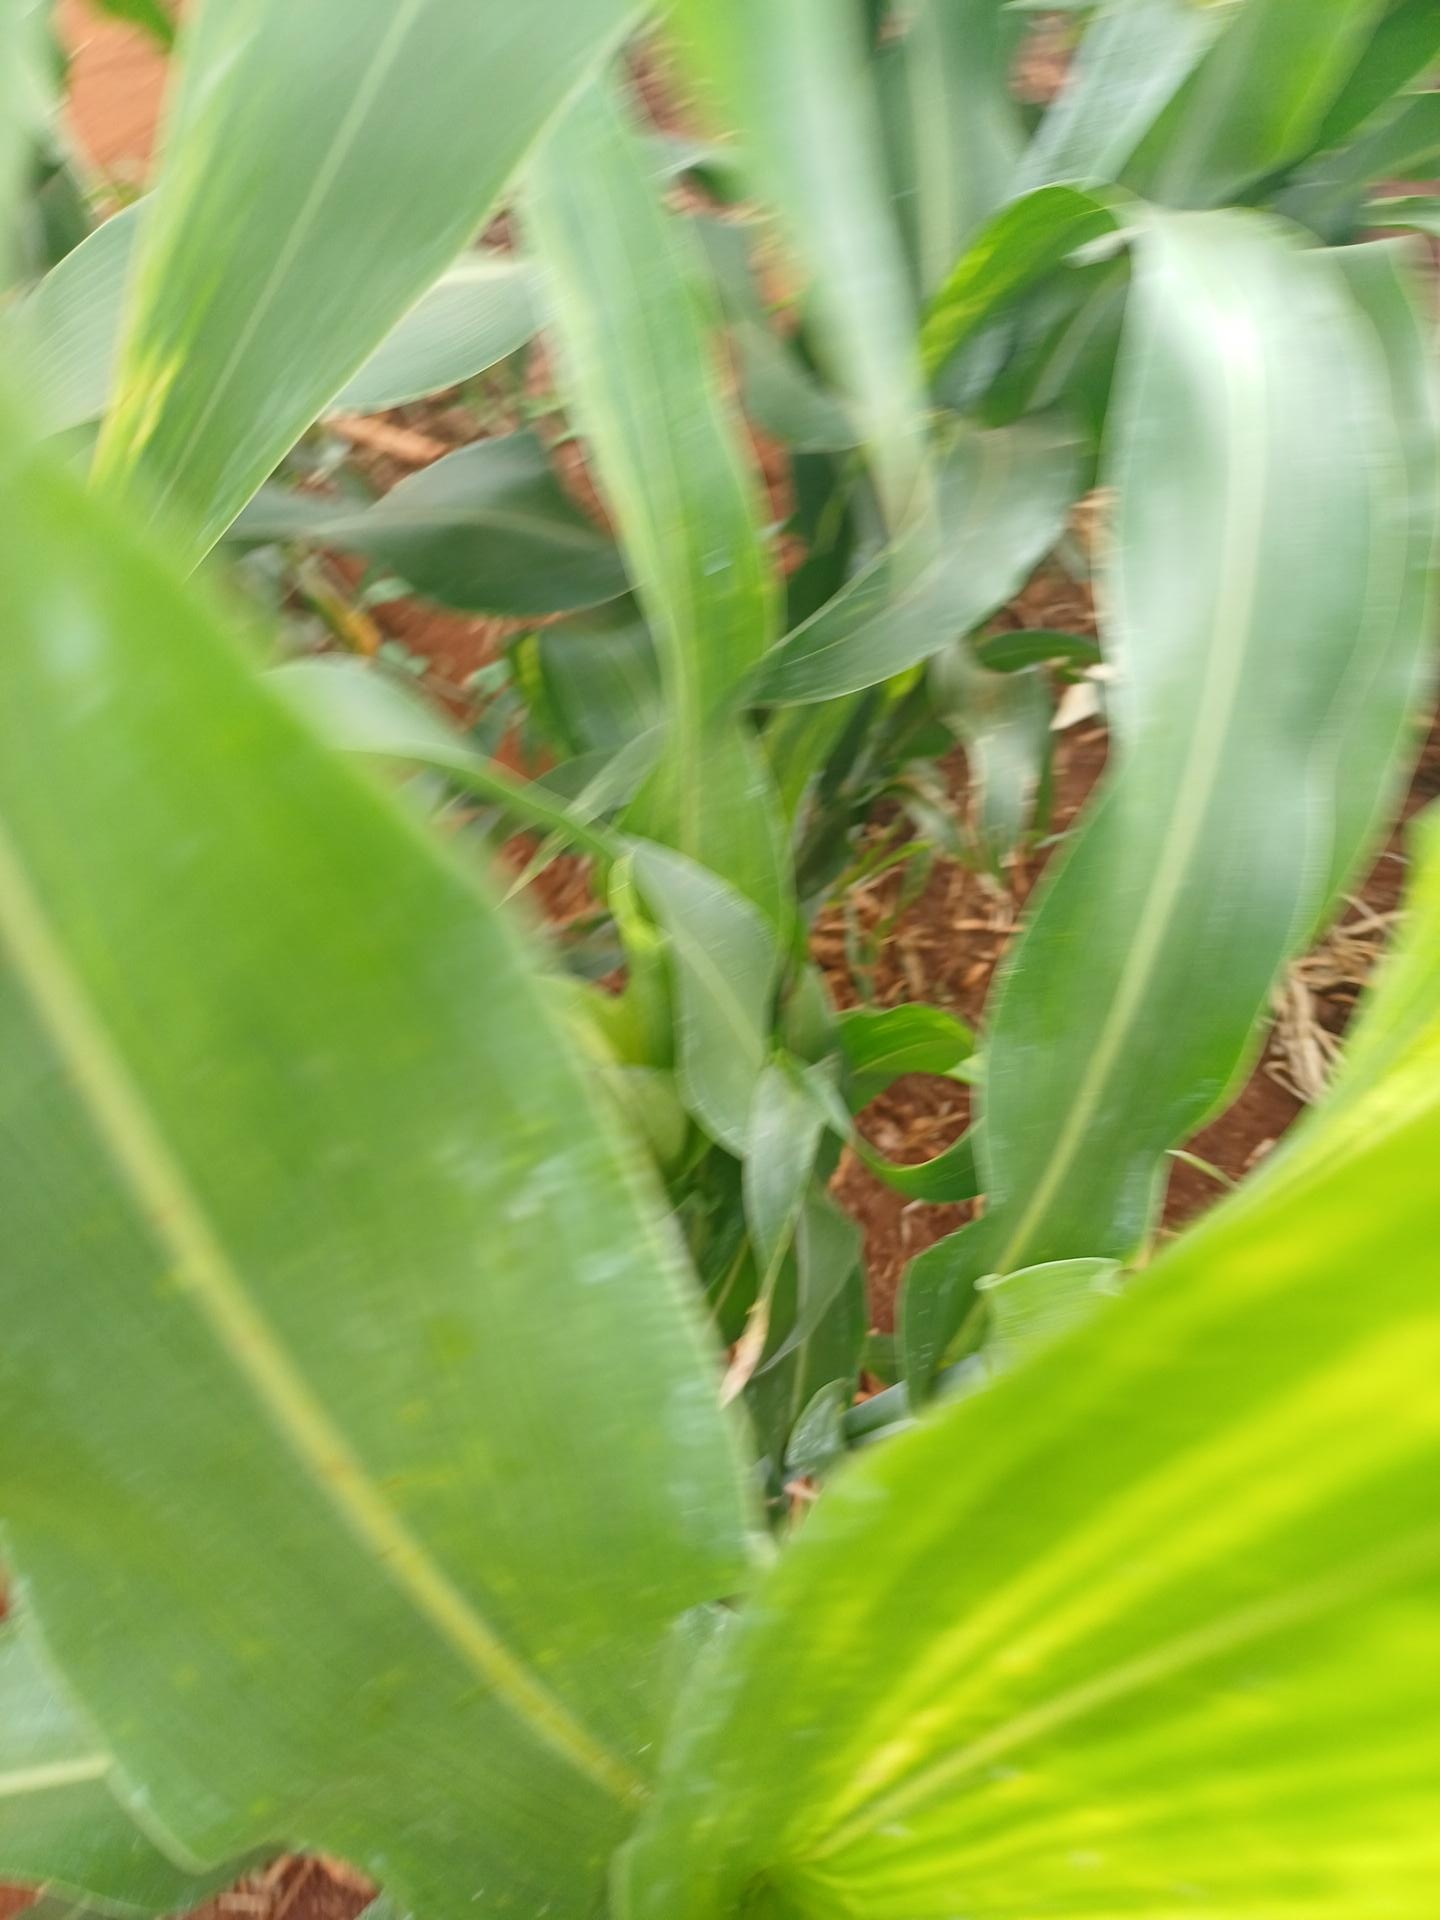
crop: sorghum
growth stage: heading tuber
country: Kenya
